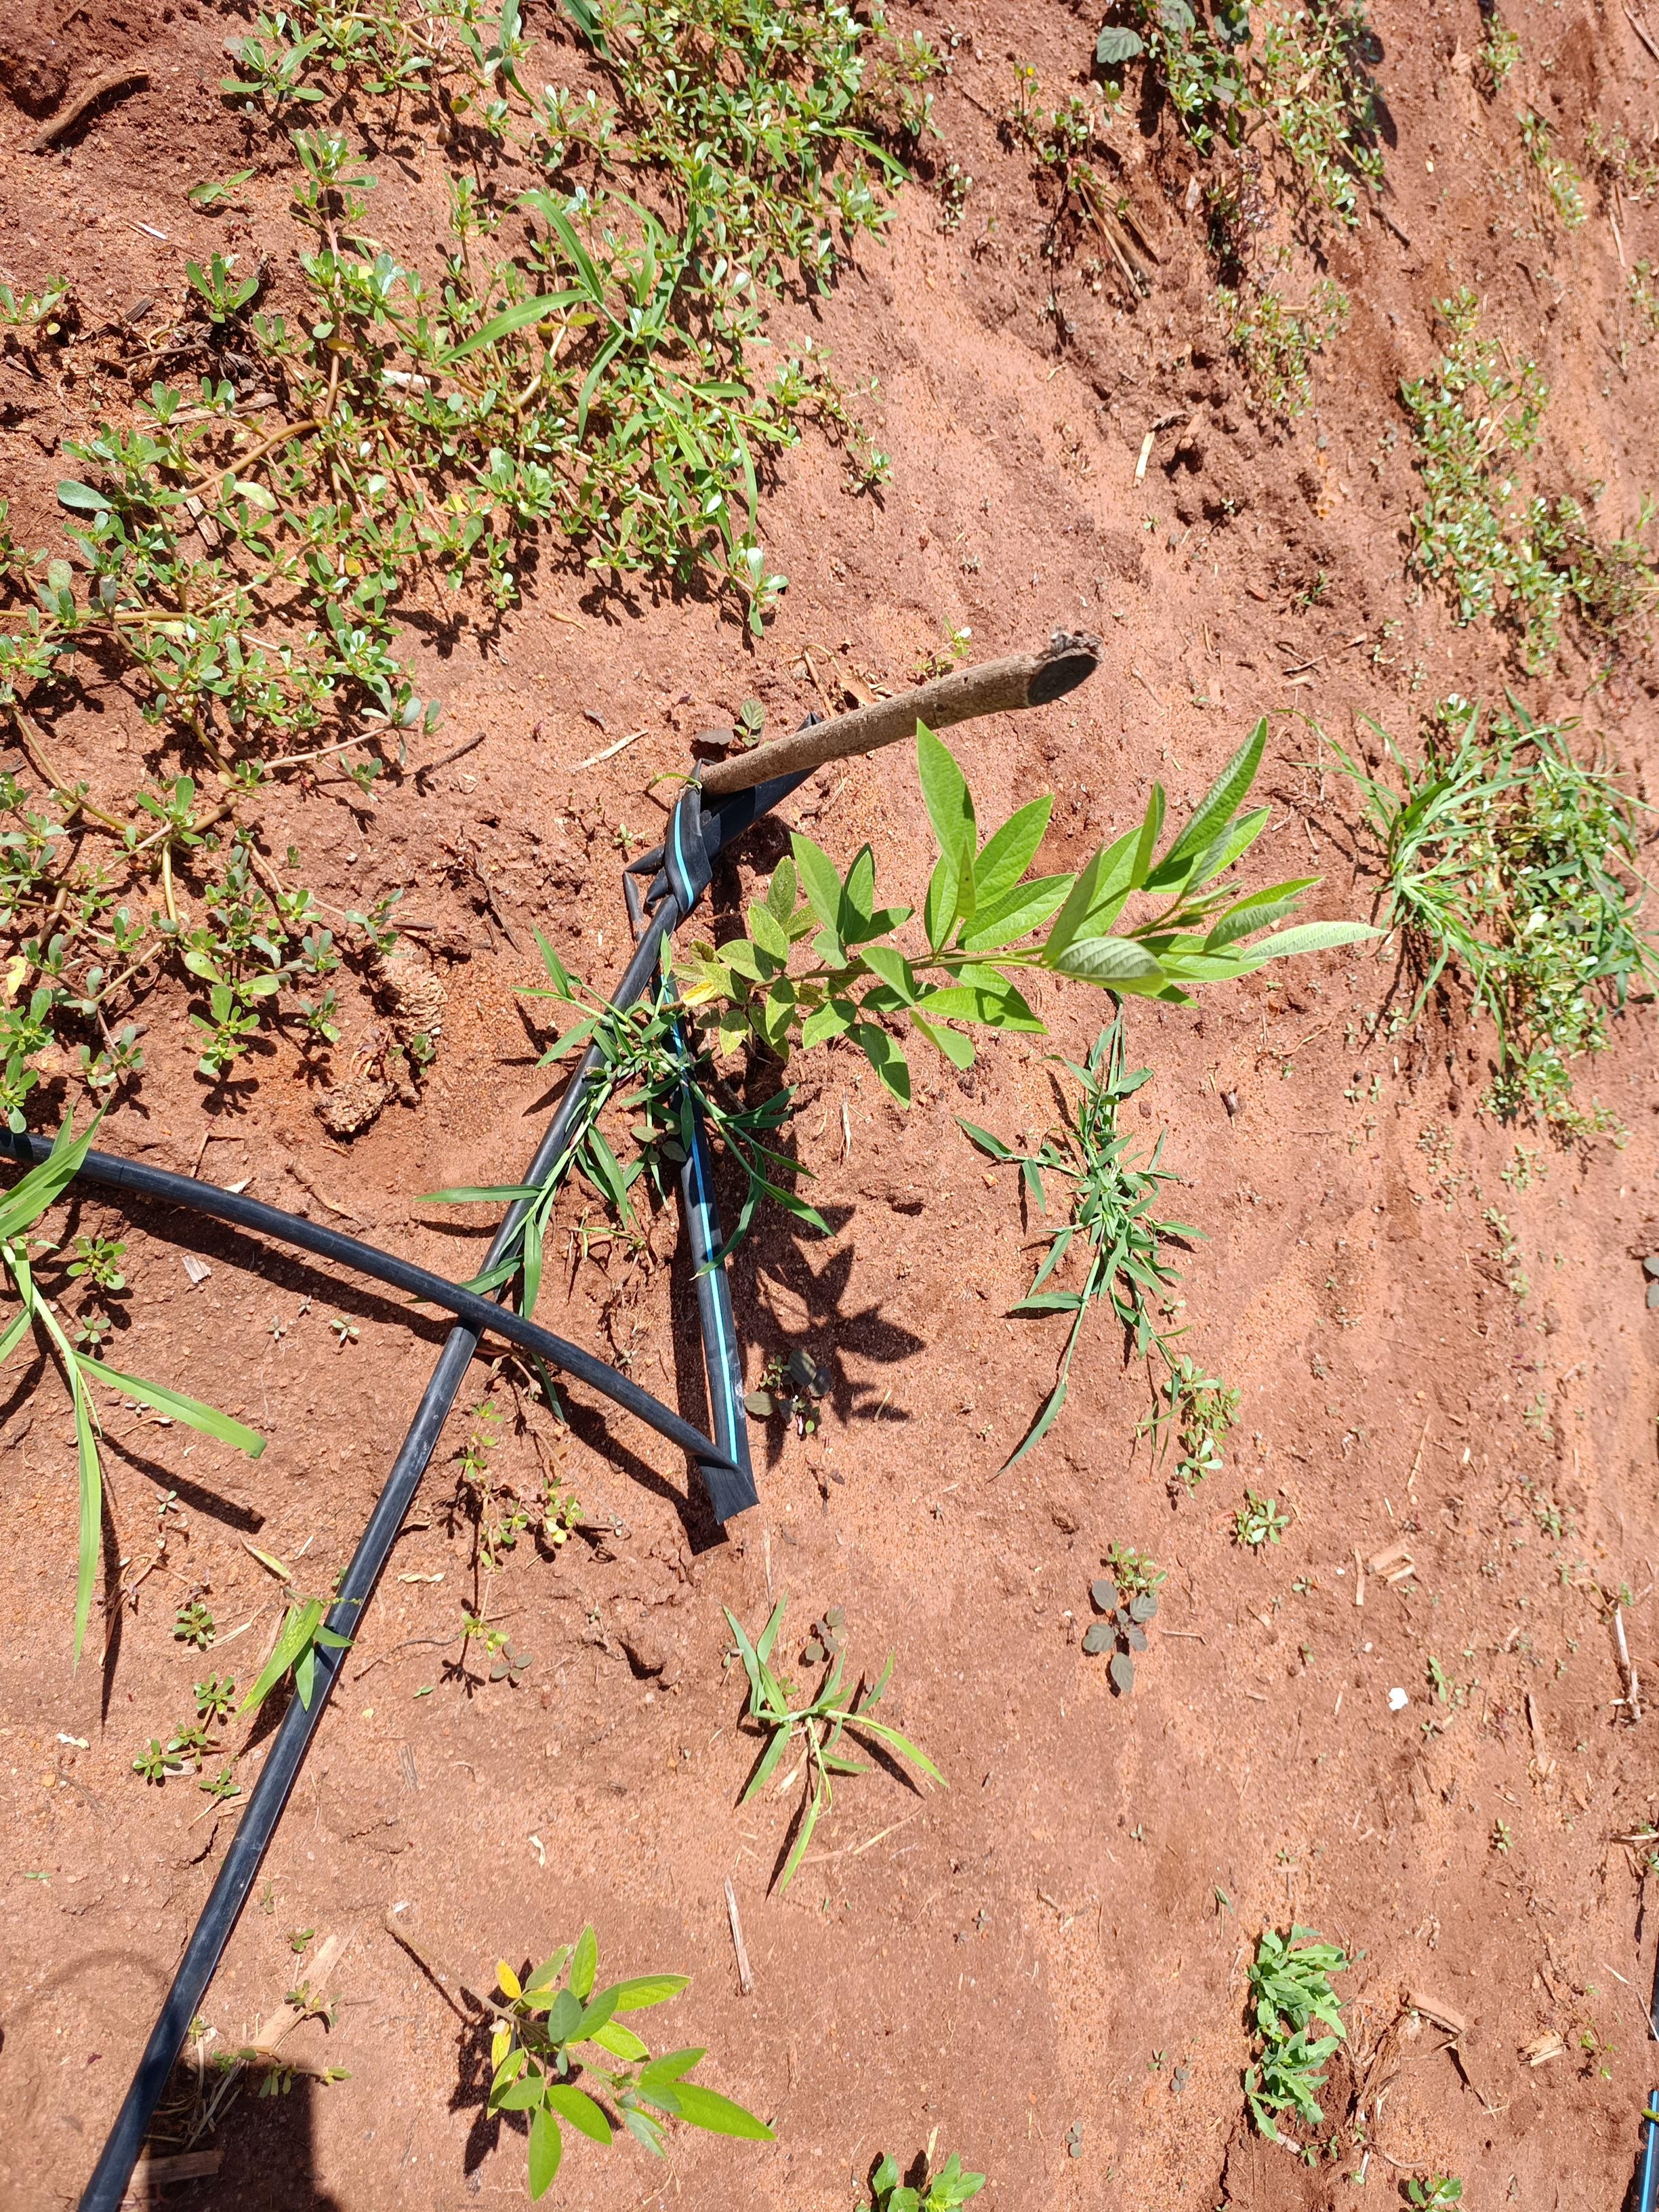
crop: pigeonpea
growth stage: vegetative
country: Kenya
